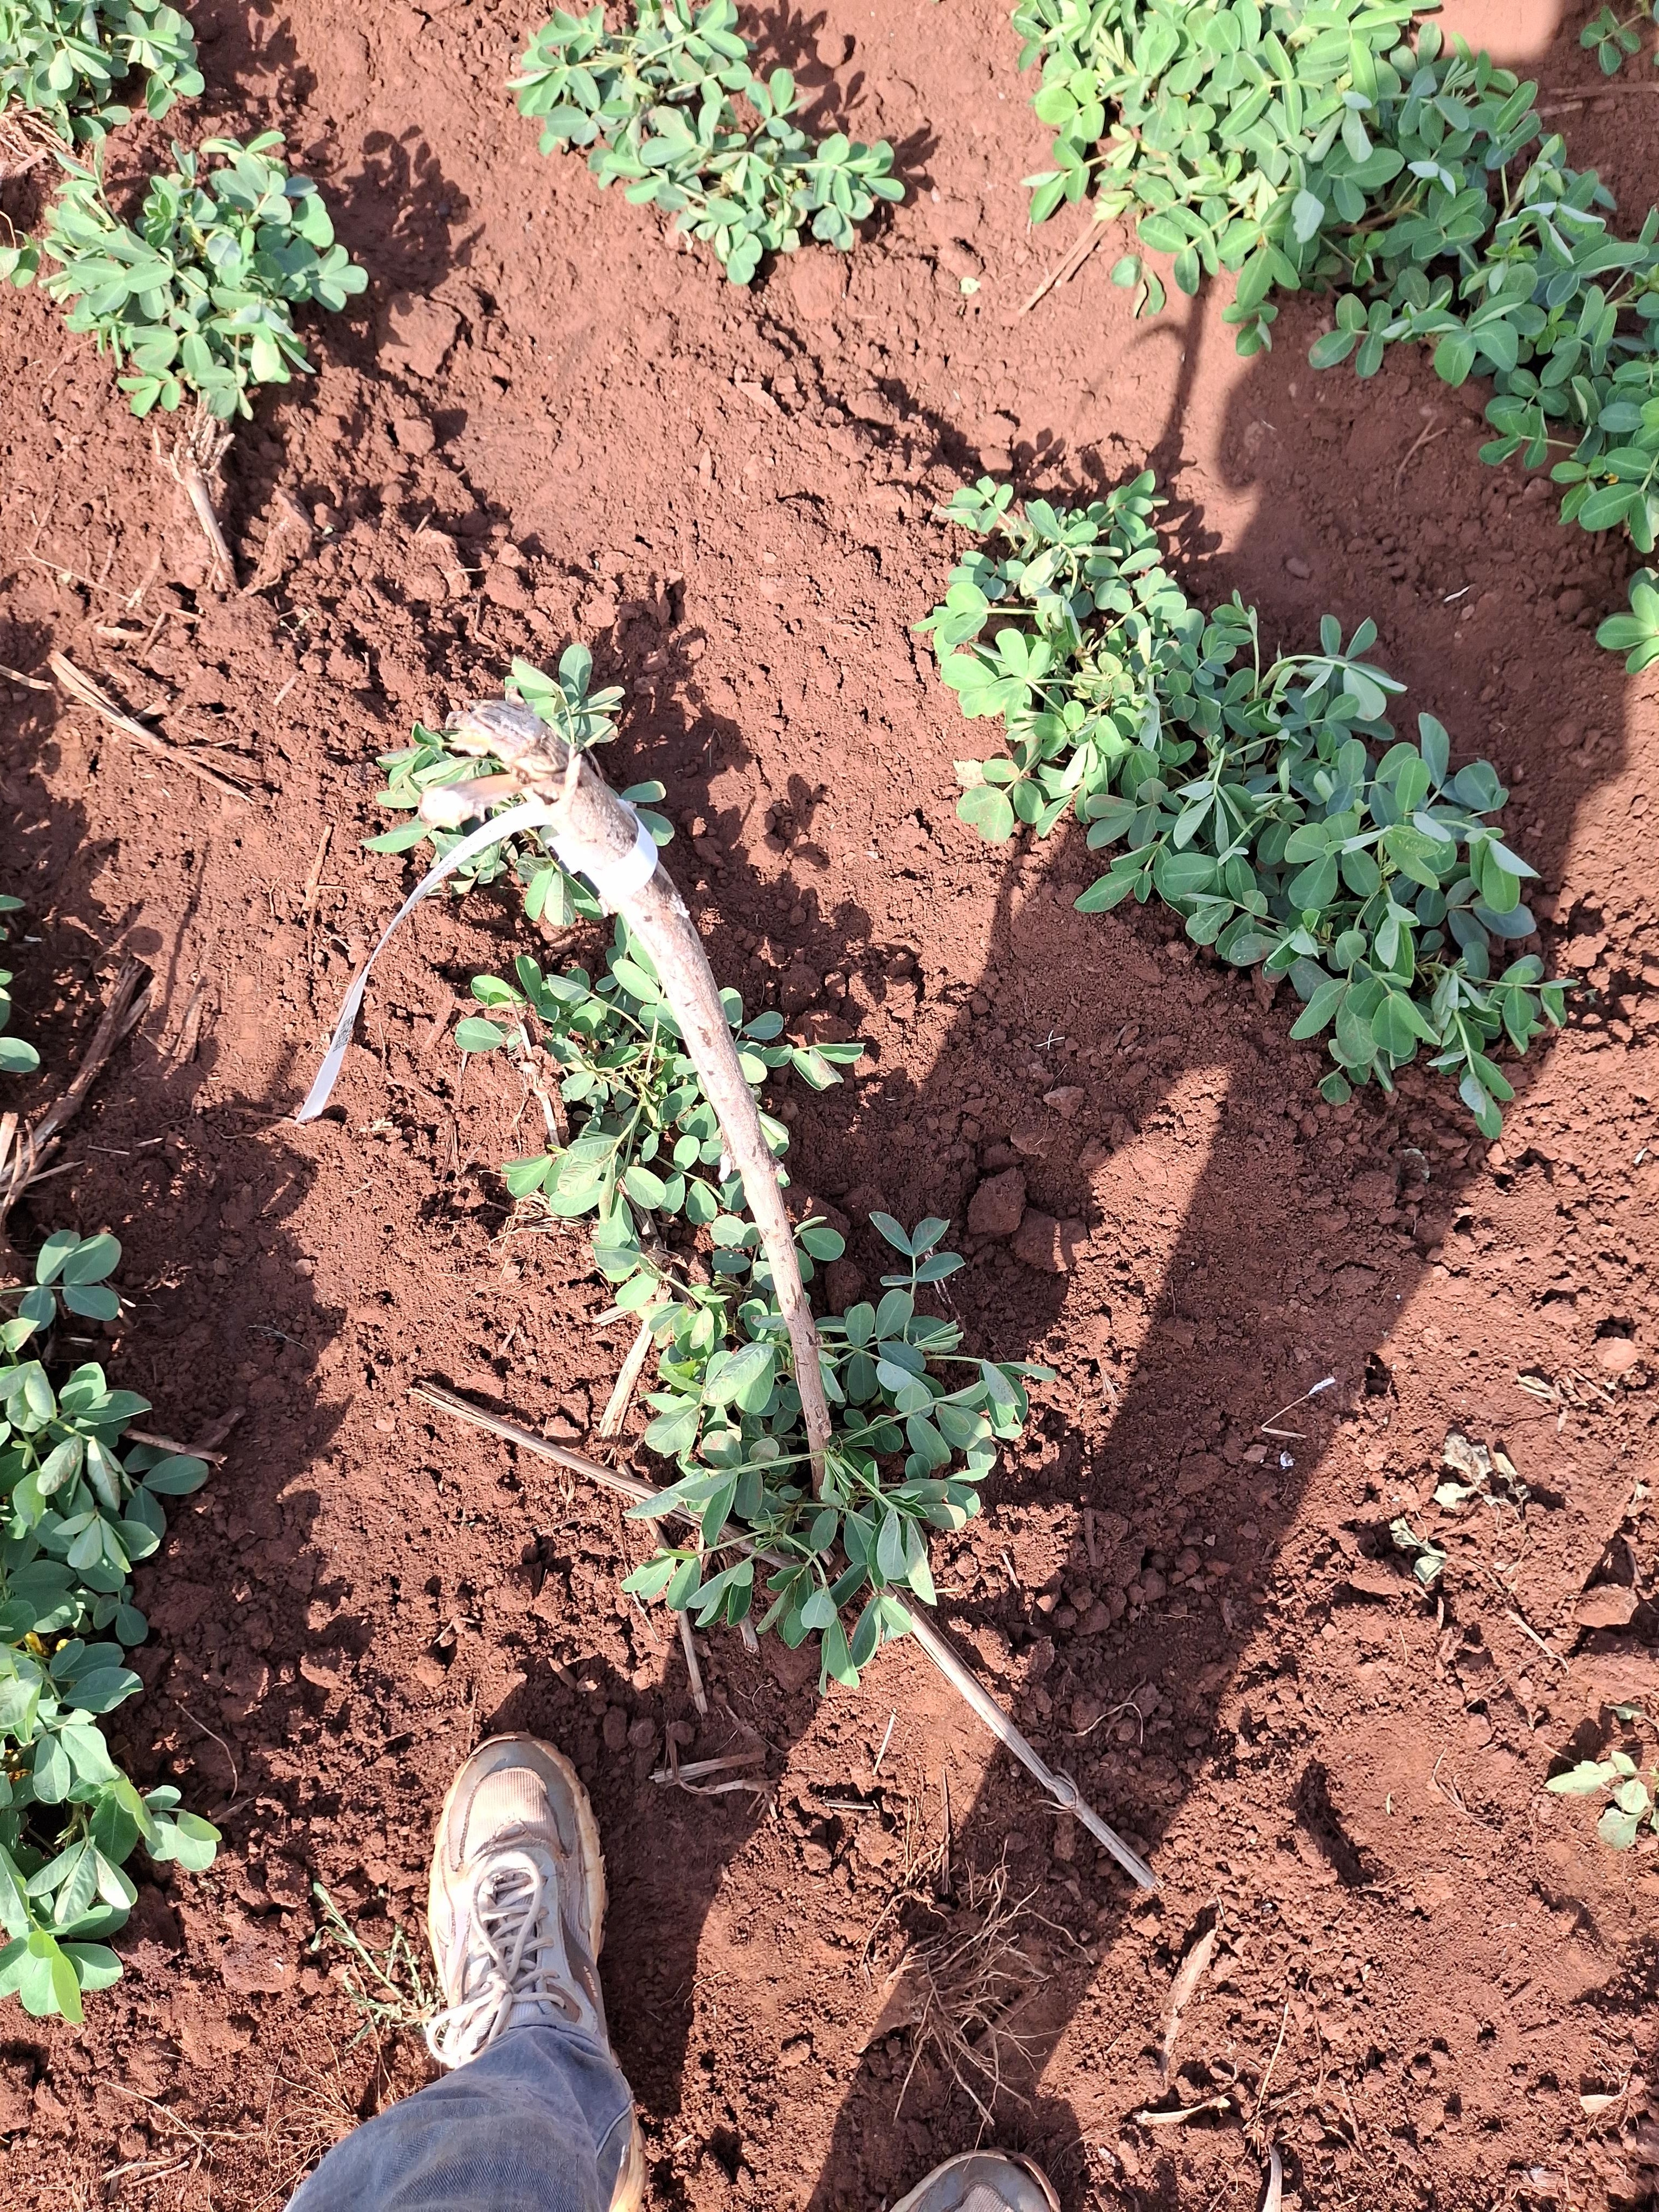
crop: groundnut
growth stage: vegetative
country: Kenya
